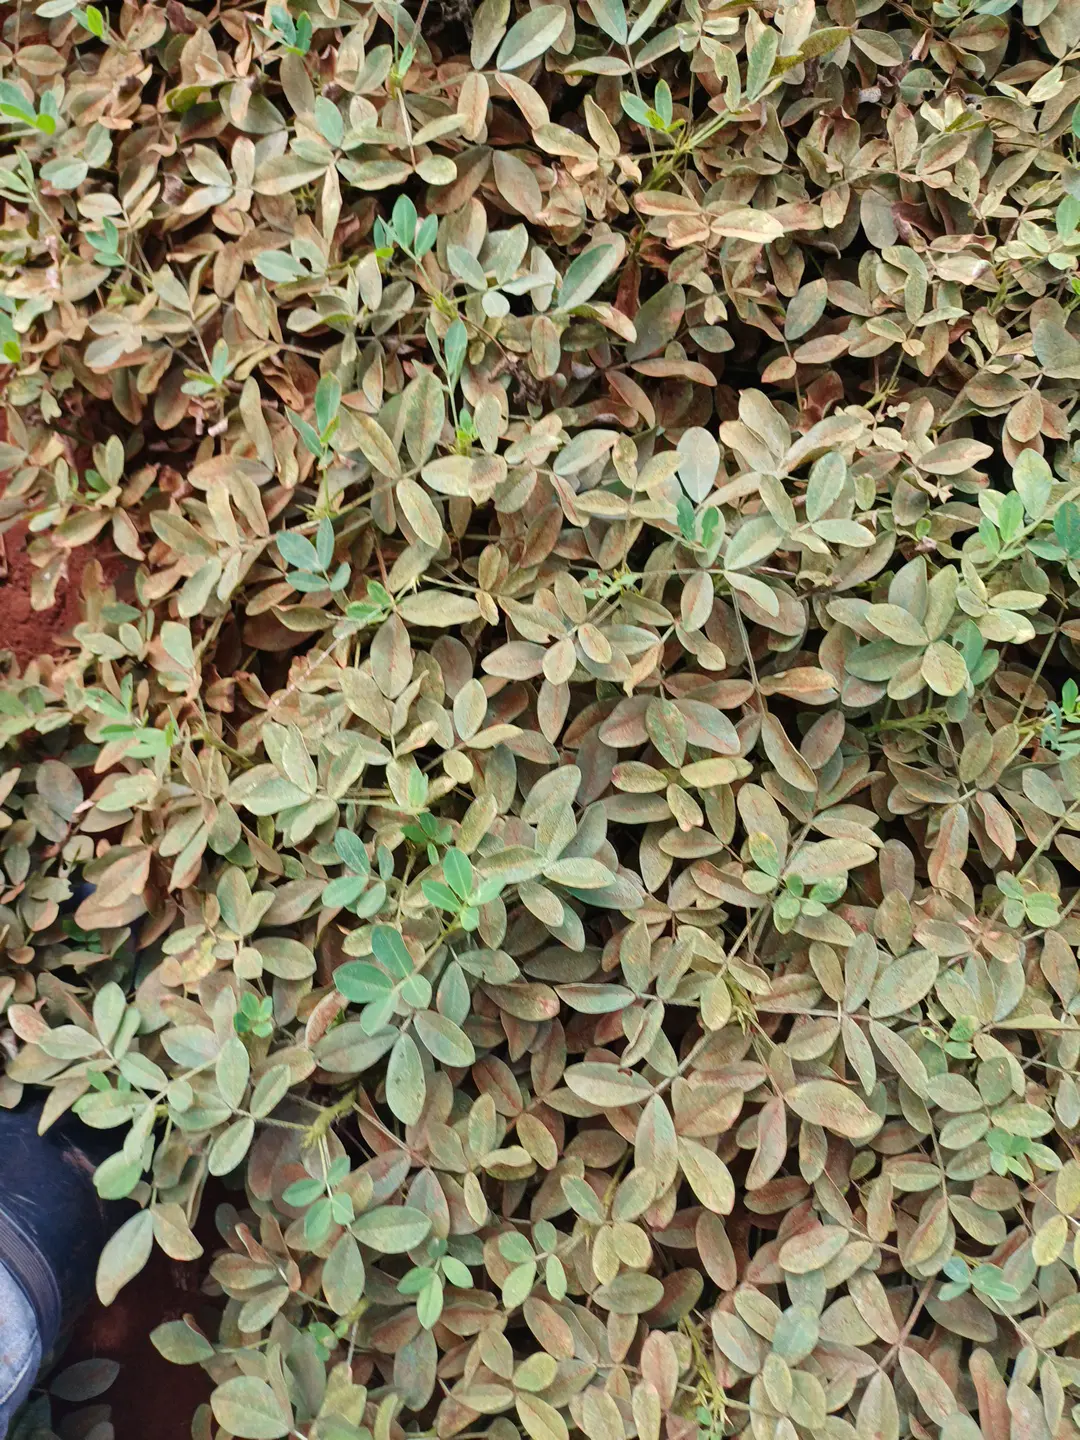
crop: groundnut
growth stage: pegging
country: Kenya
